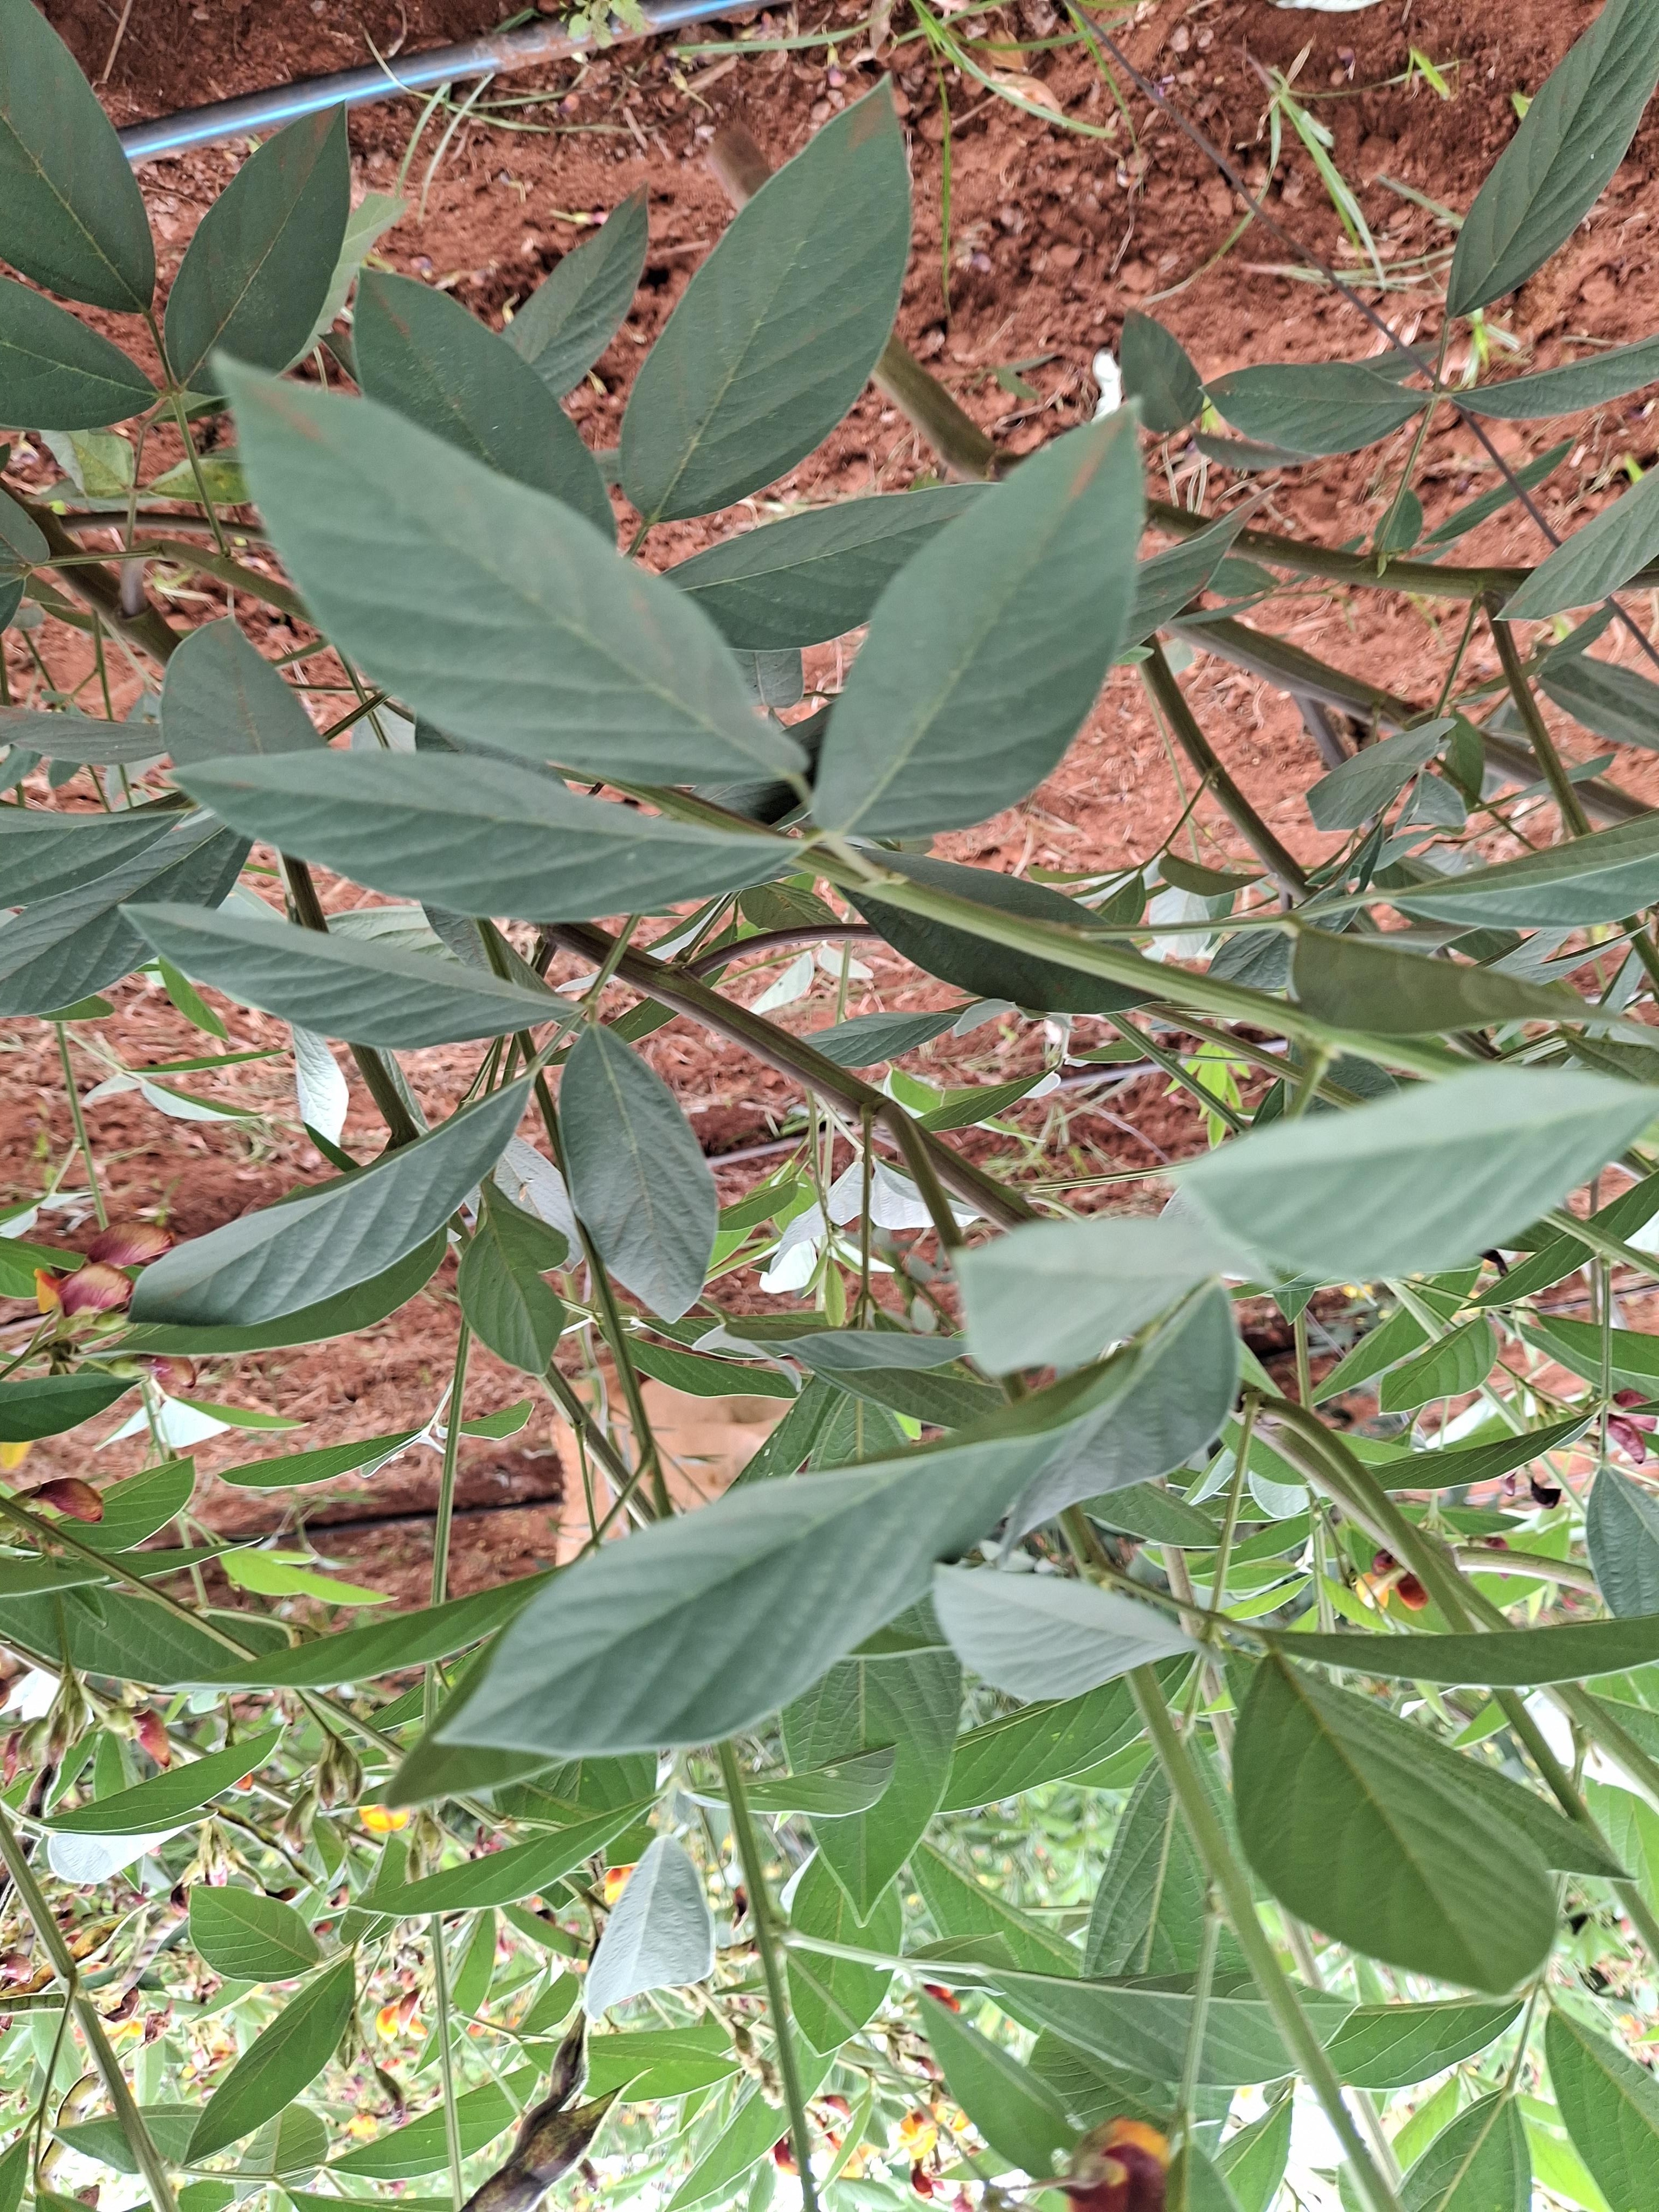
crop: pigeonpea
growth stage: flowering
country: Kenya
